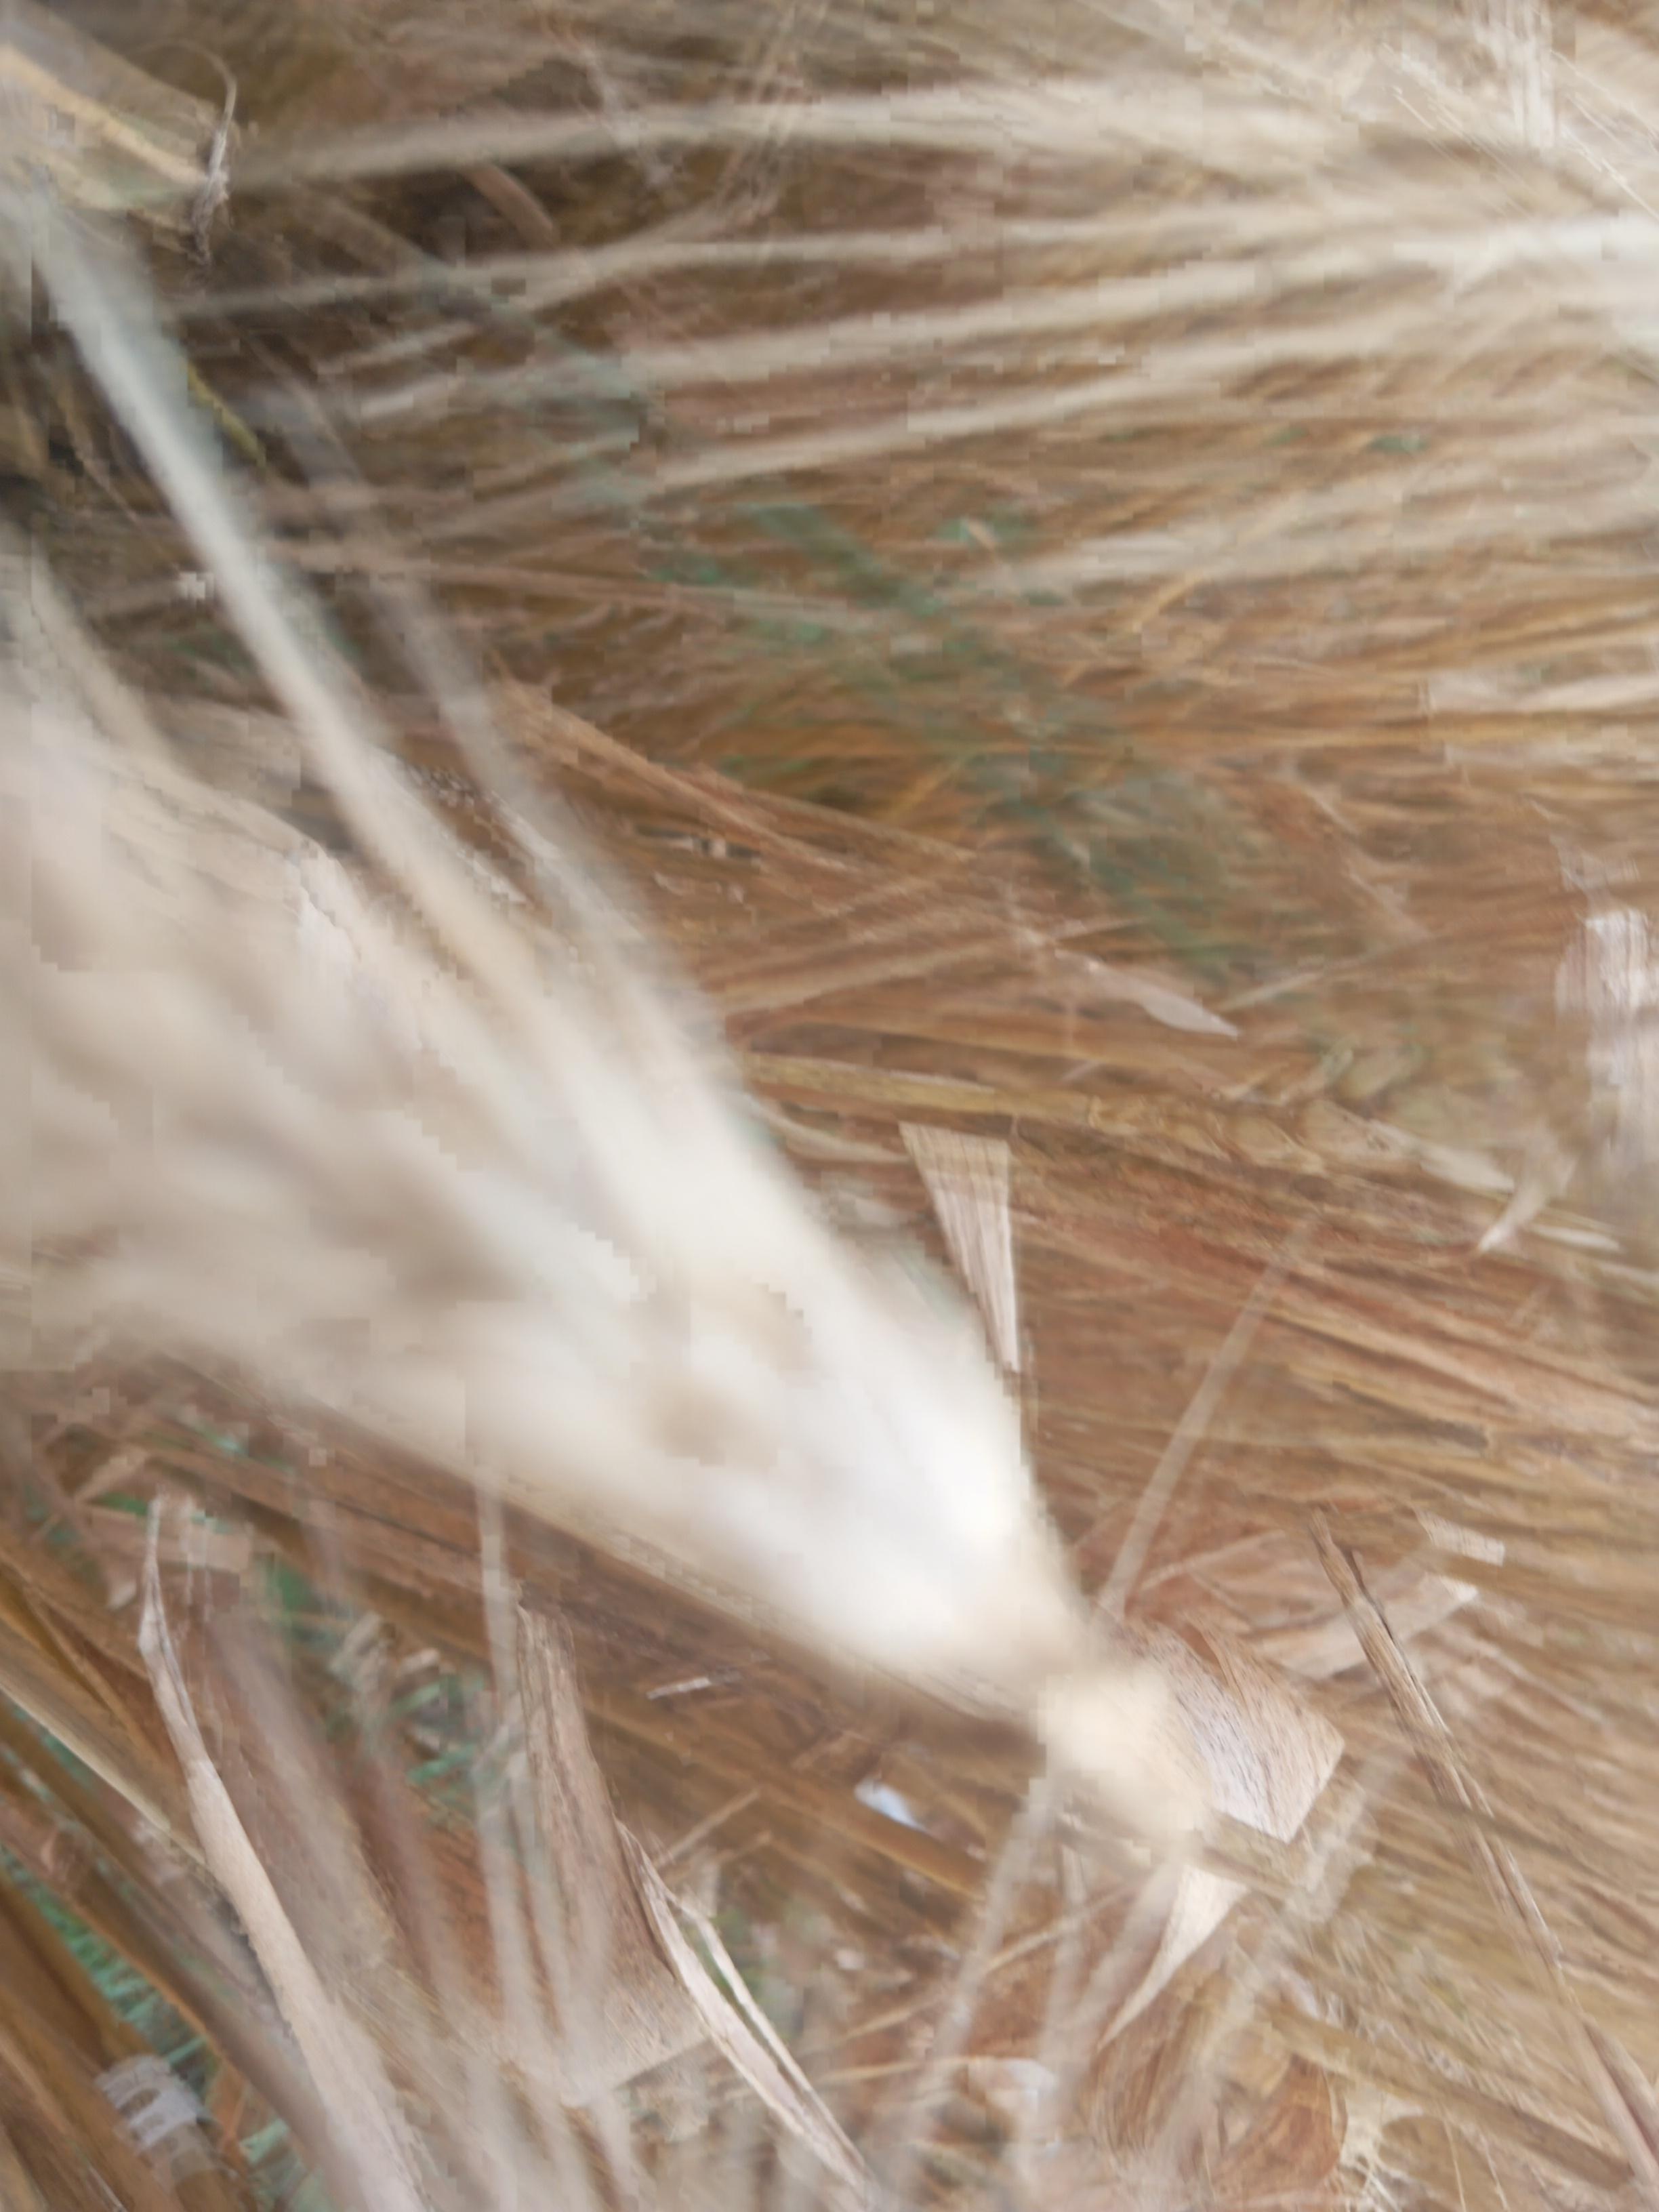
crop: wheat
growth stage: maturity
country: Kenya
